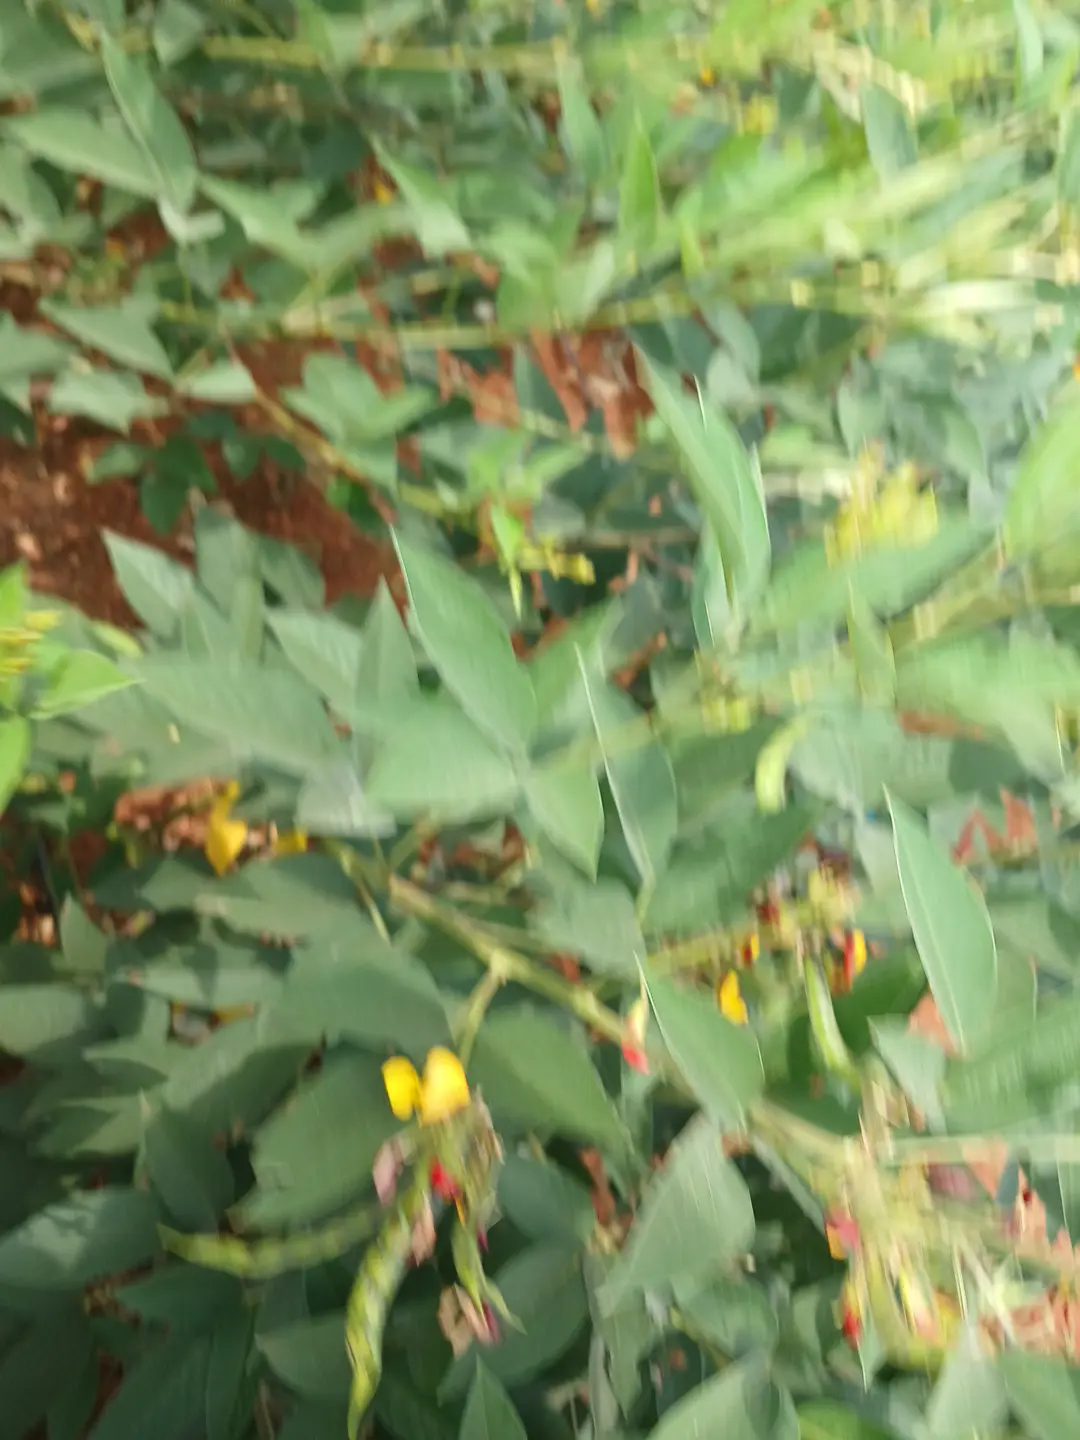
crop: pigeonpea
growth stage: development pod
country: Kenya
